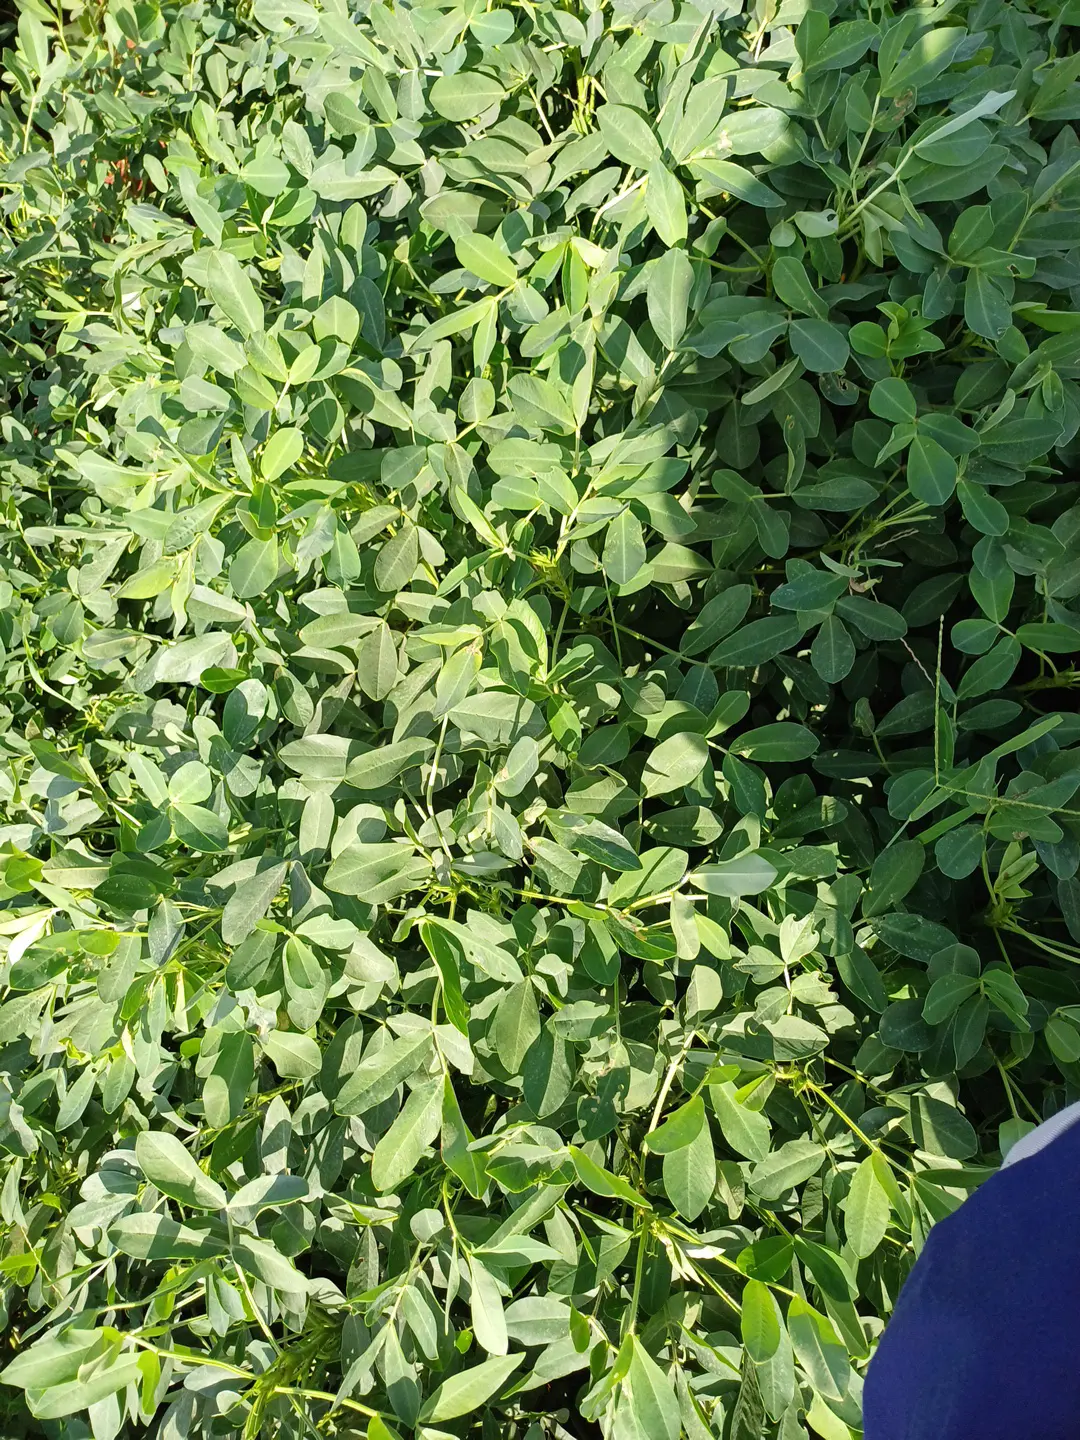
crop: groundnut
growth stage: pegging
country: Kenya
